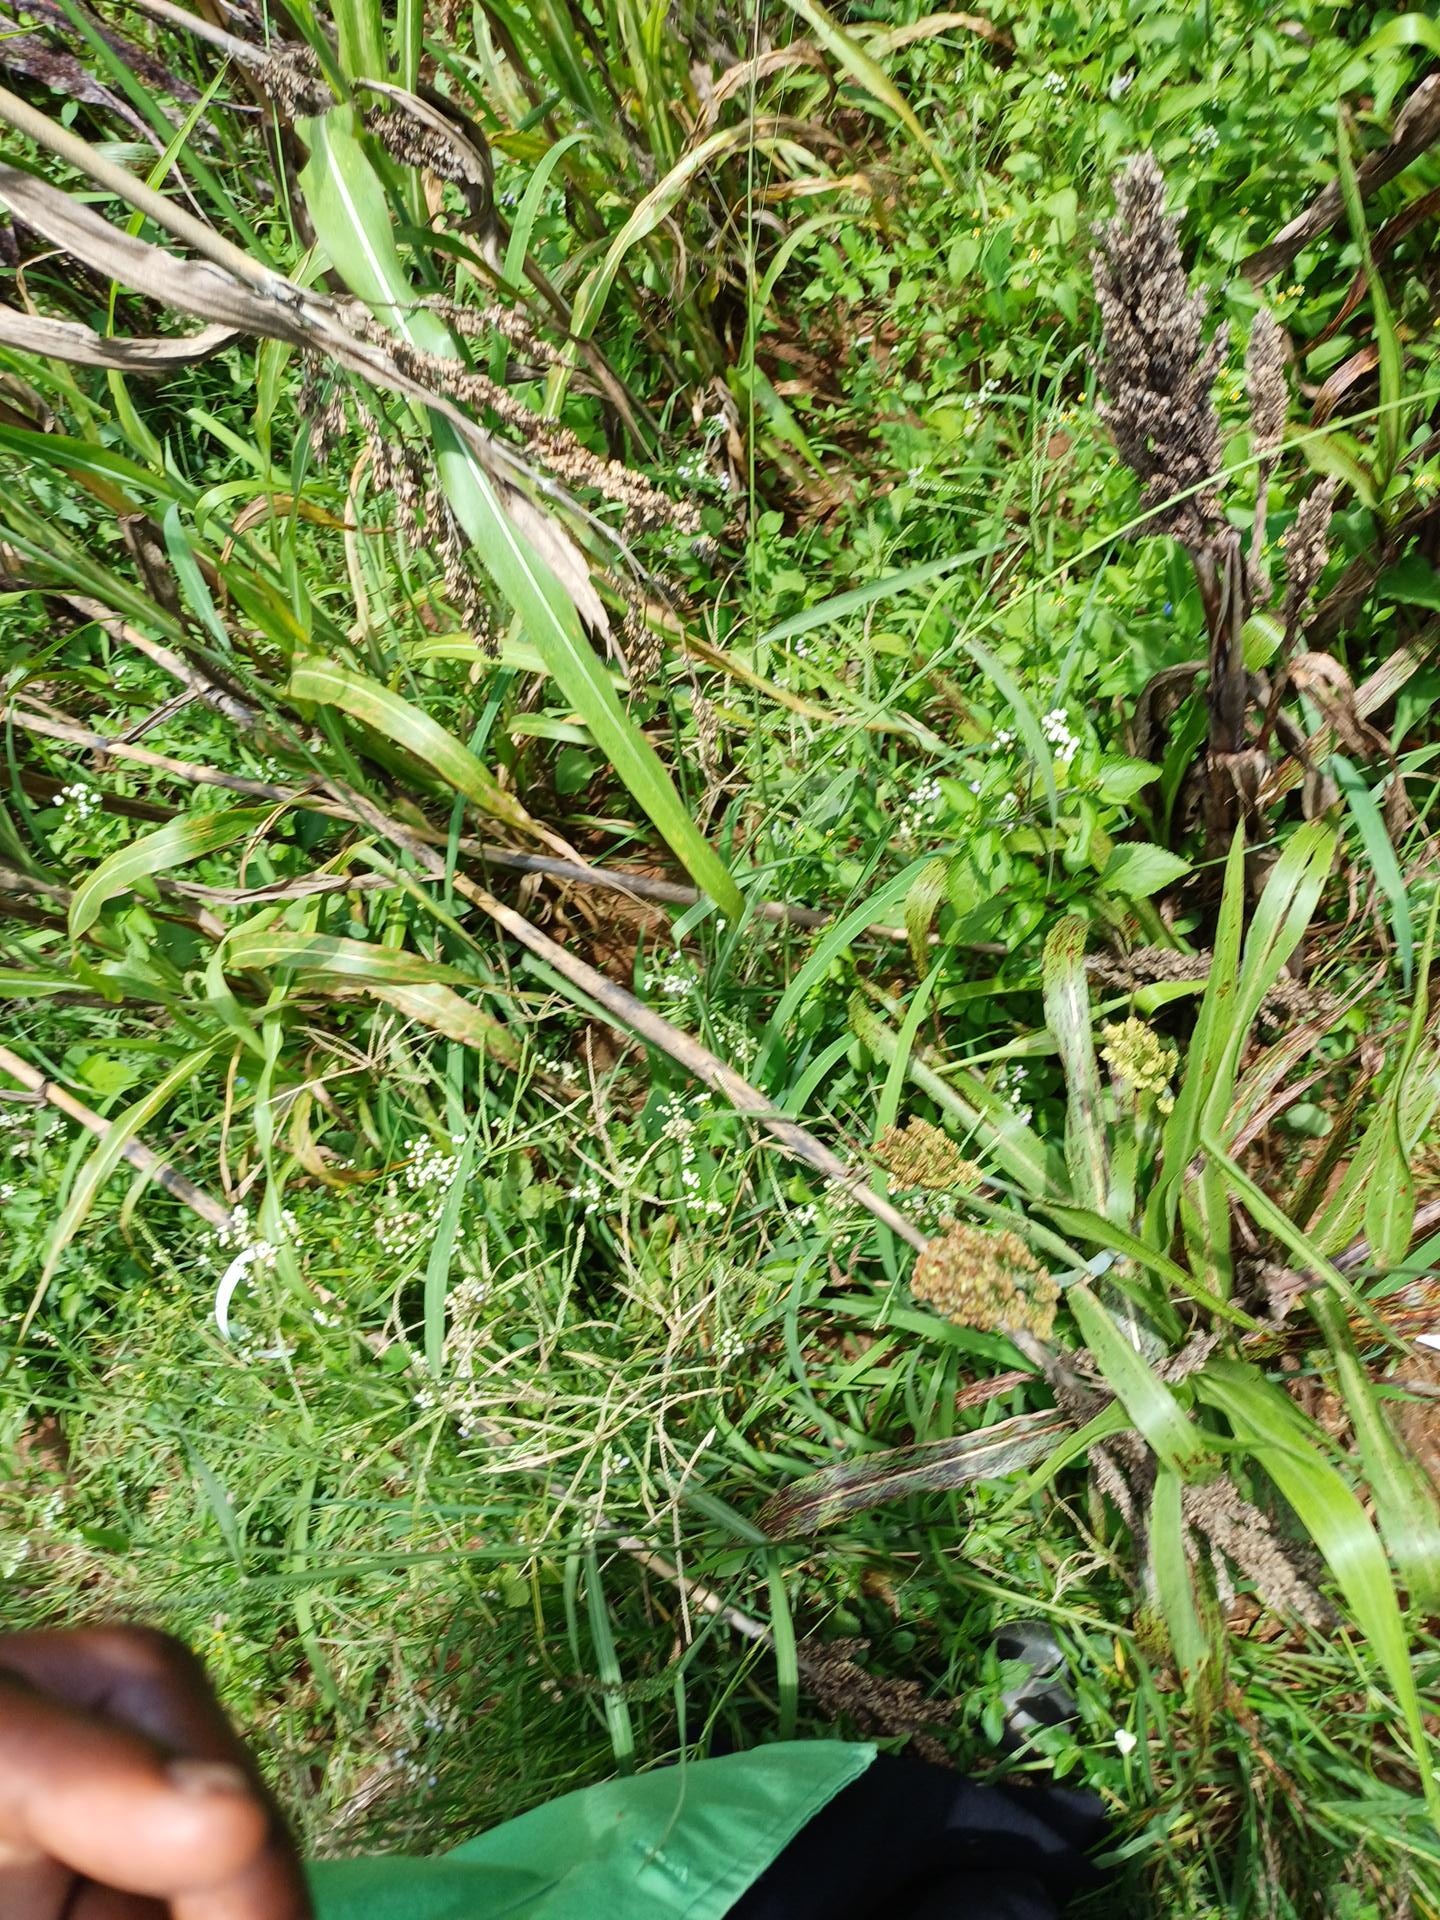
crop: sorghum
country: Kenya
